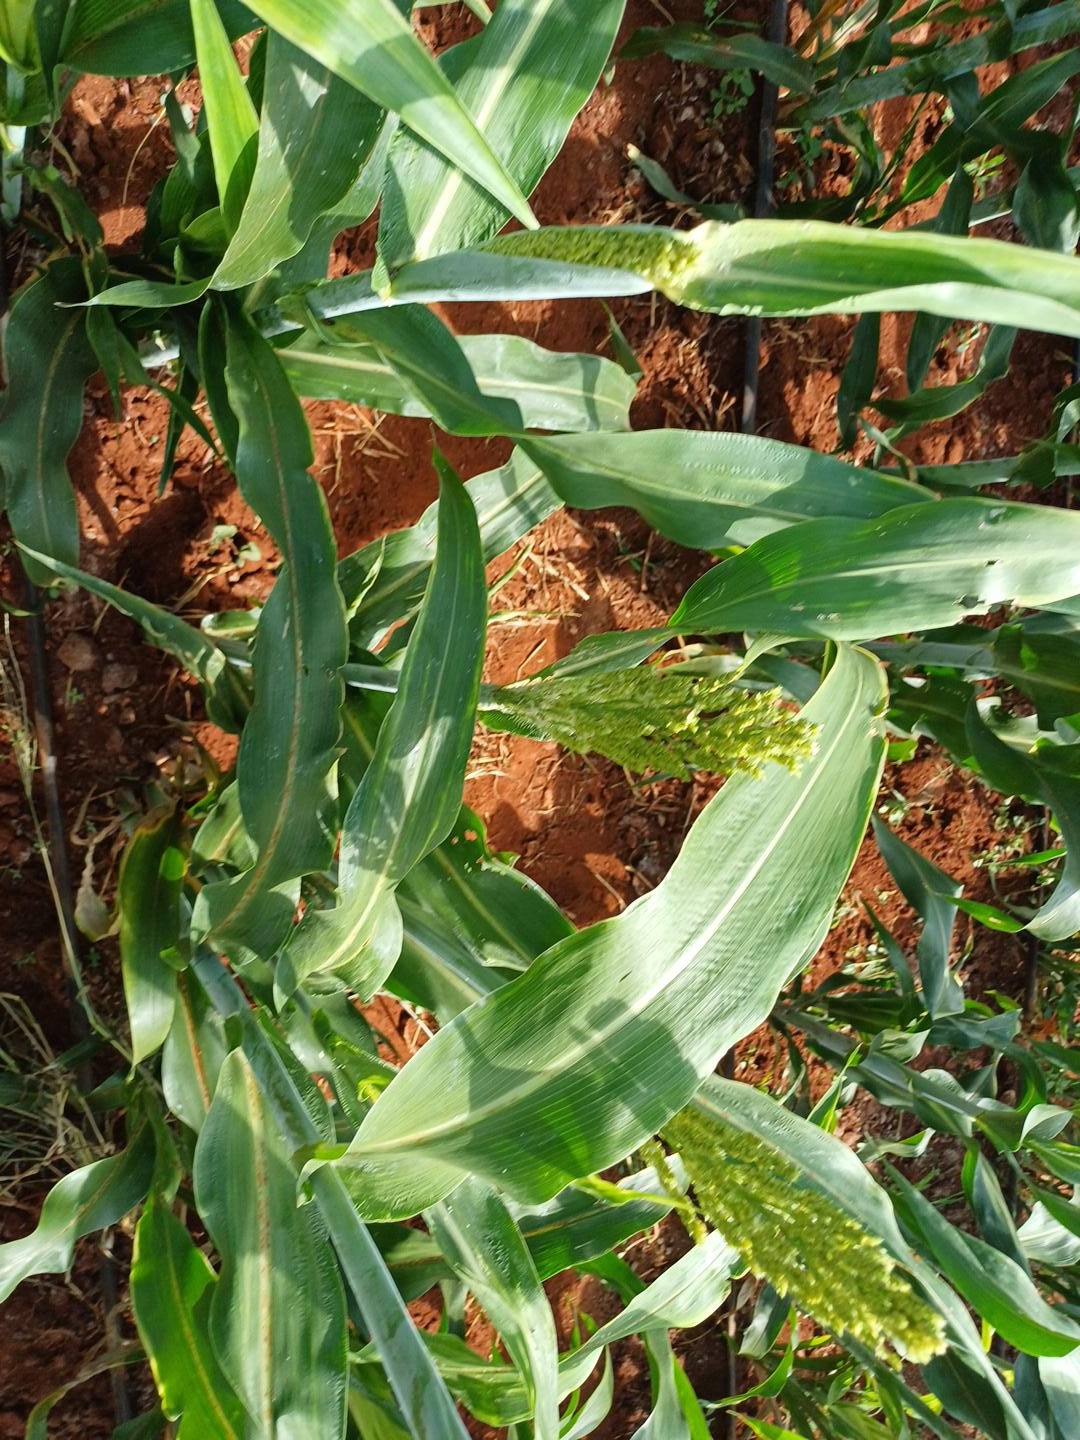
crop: sorghum
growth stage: heading tuber
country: Kenya
